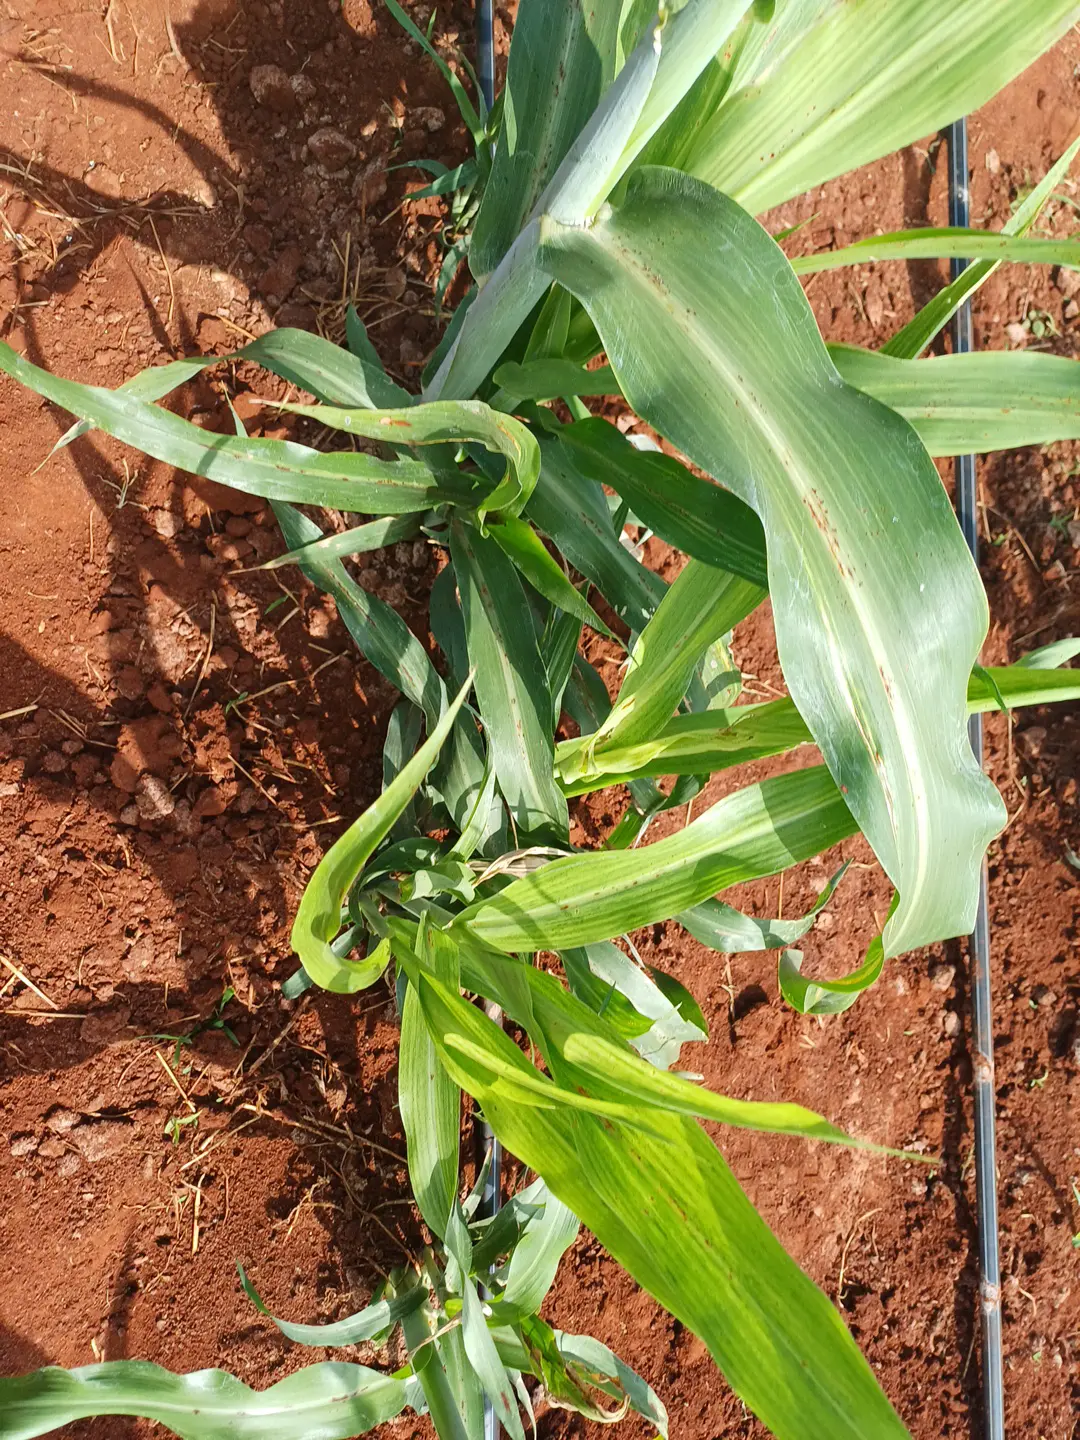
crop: sorghum
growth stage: heading tuber
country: Kenya
